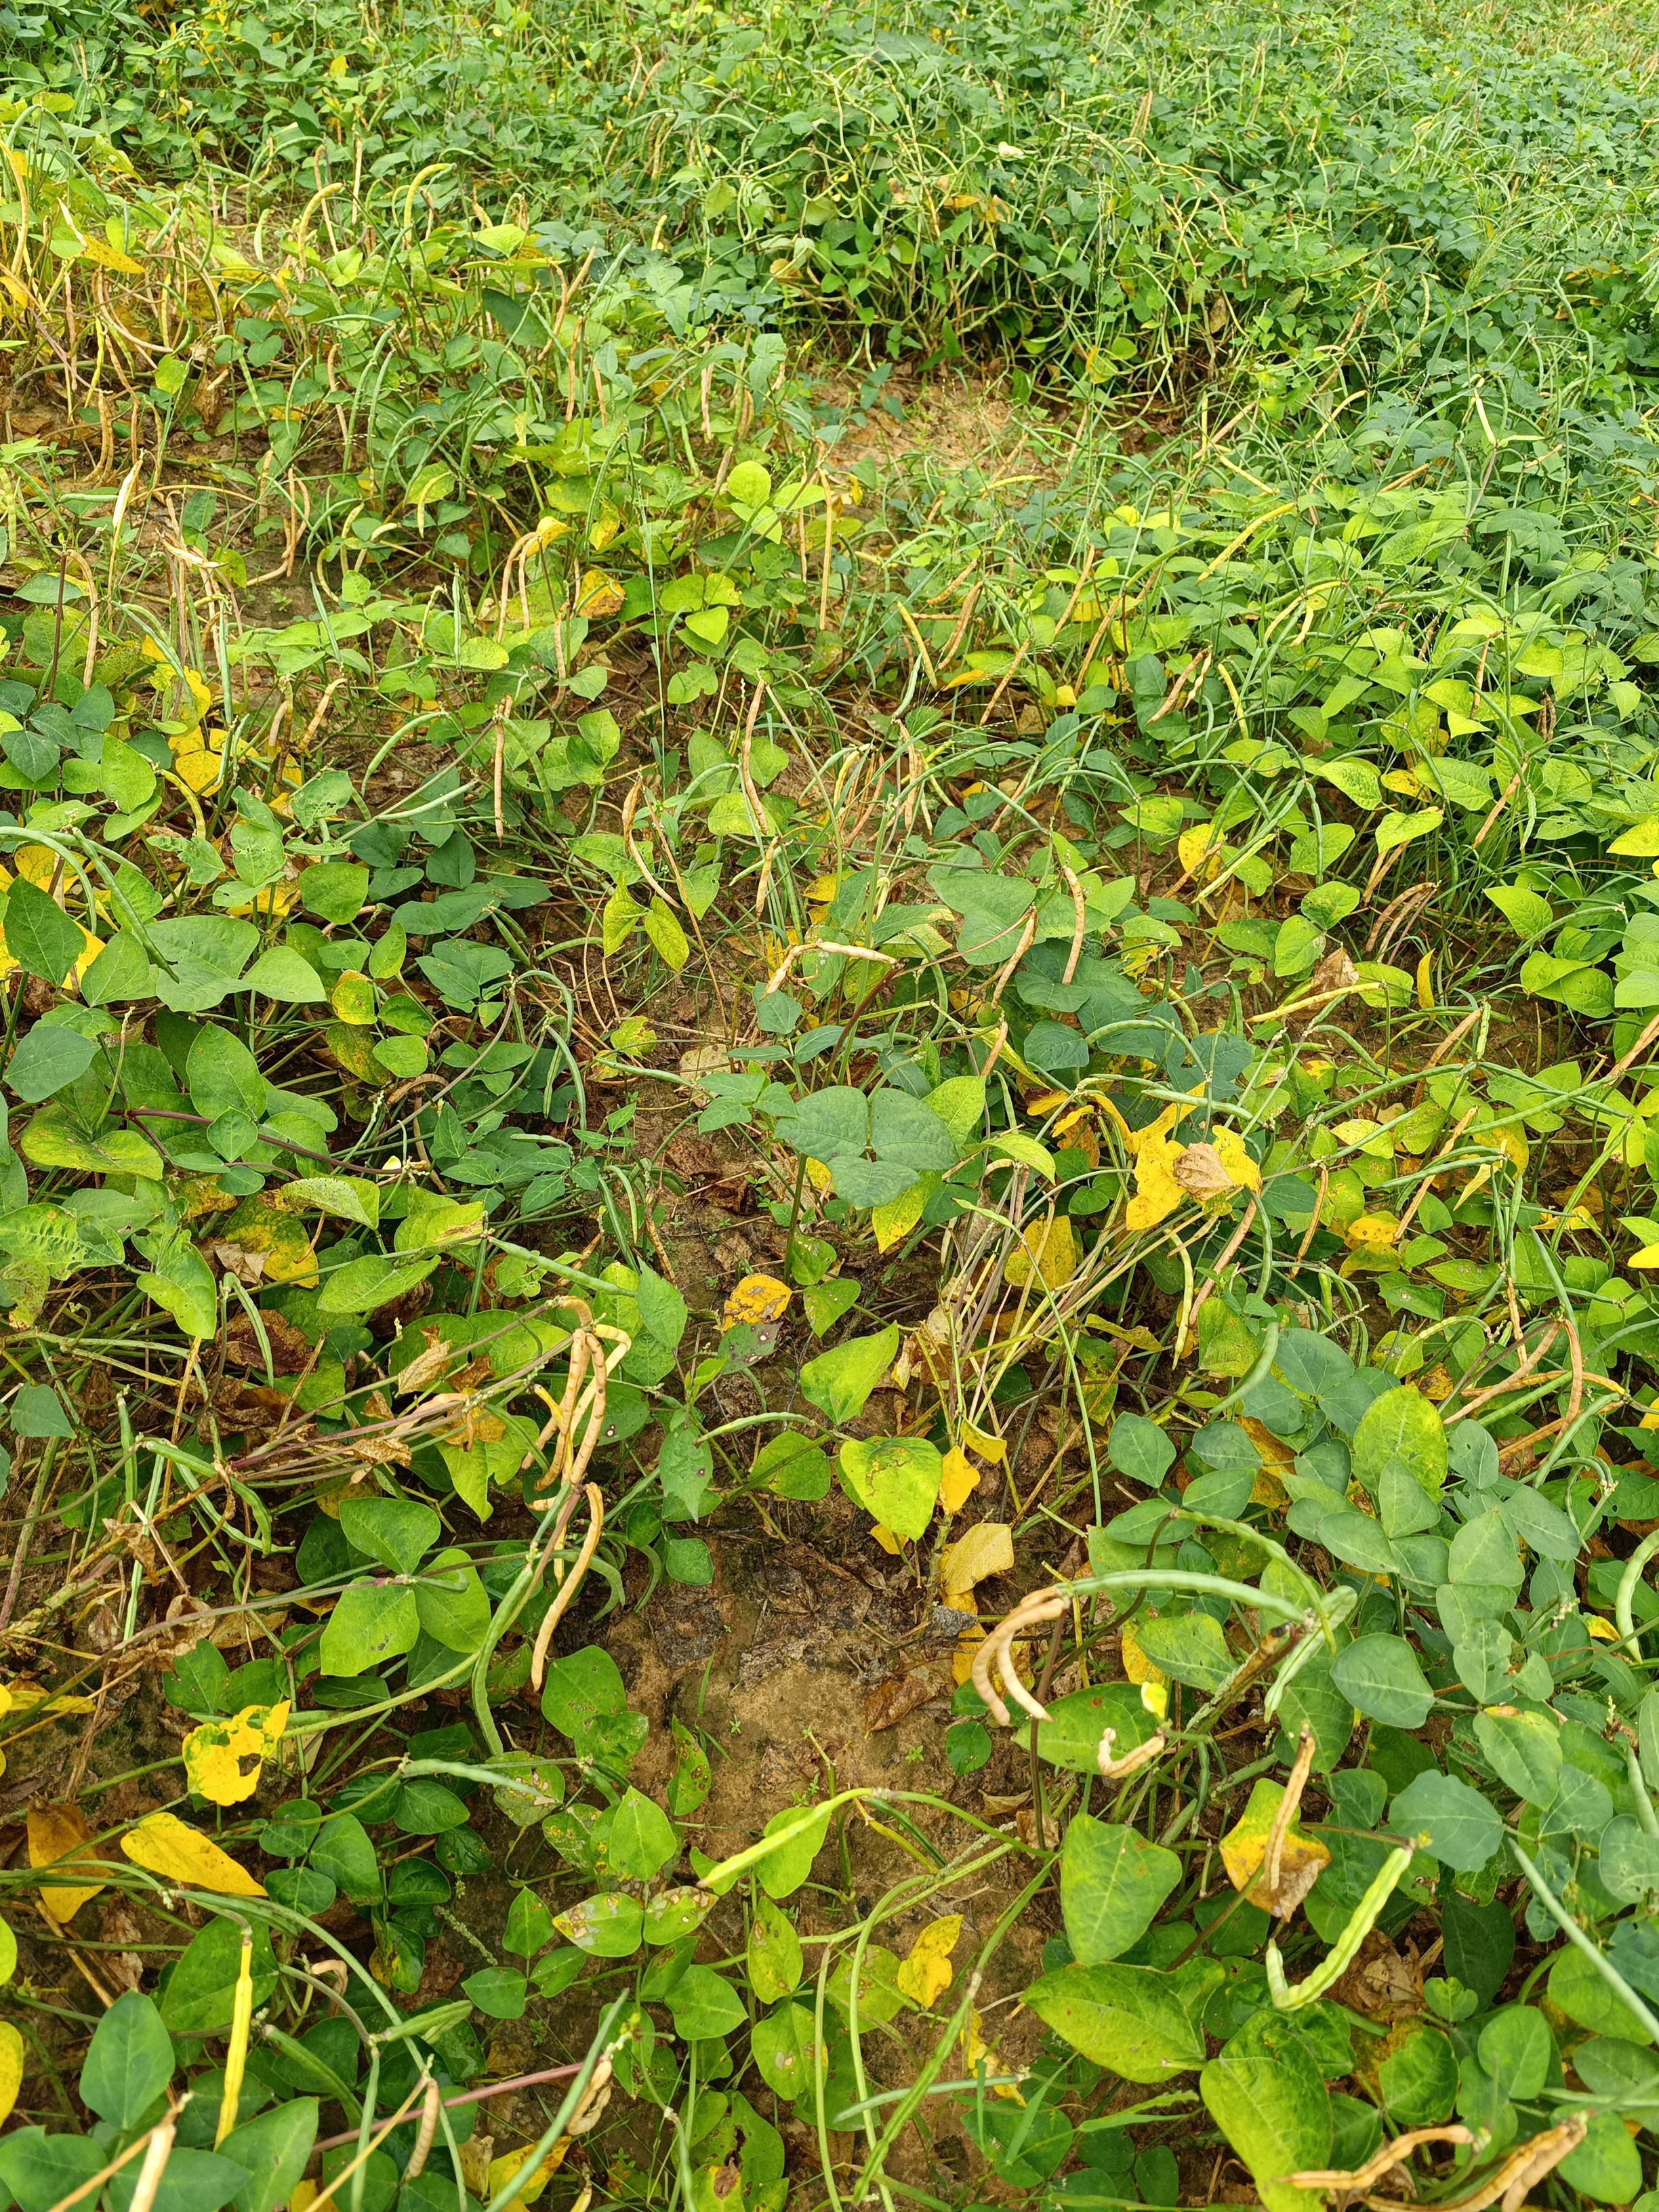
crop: cowpea
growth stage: maturity
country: Nigeria
